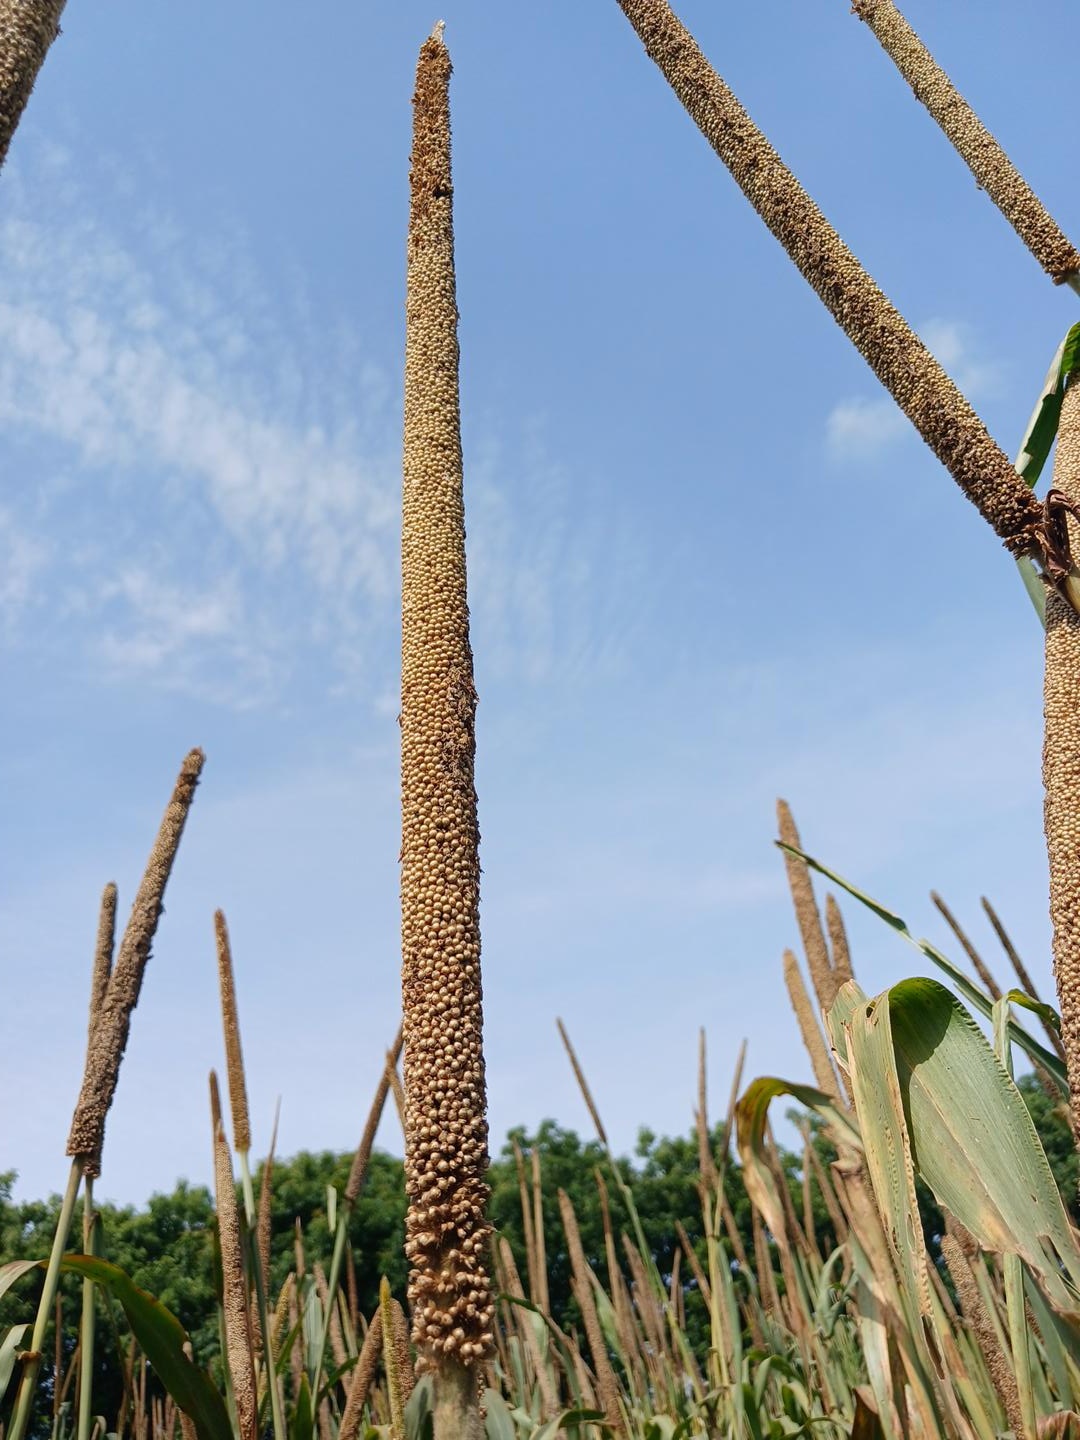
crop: pearl millet
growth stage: maturity
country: Senegal
